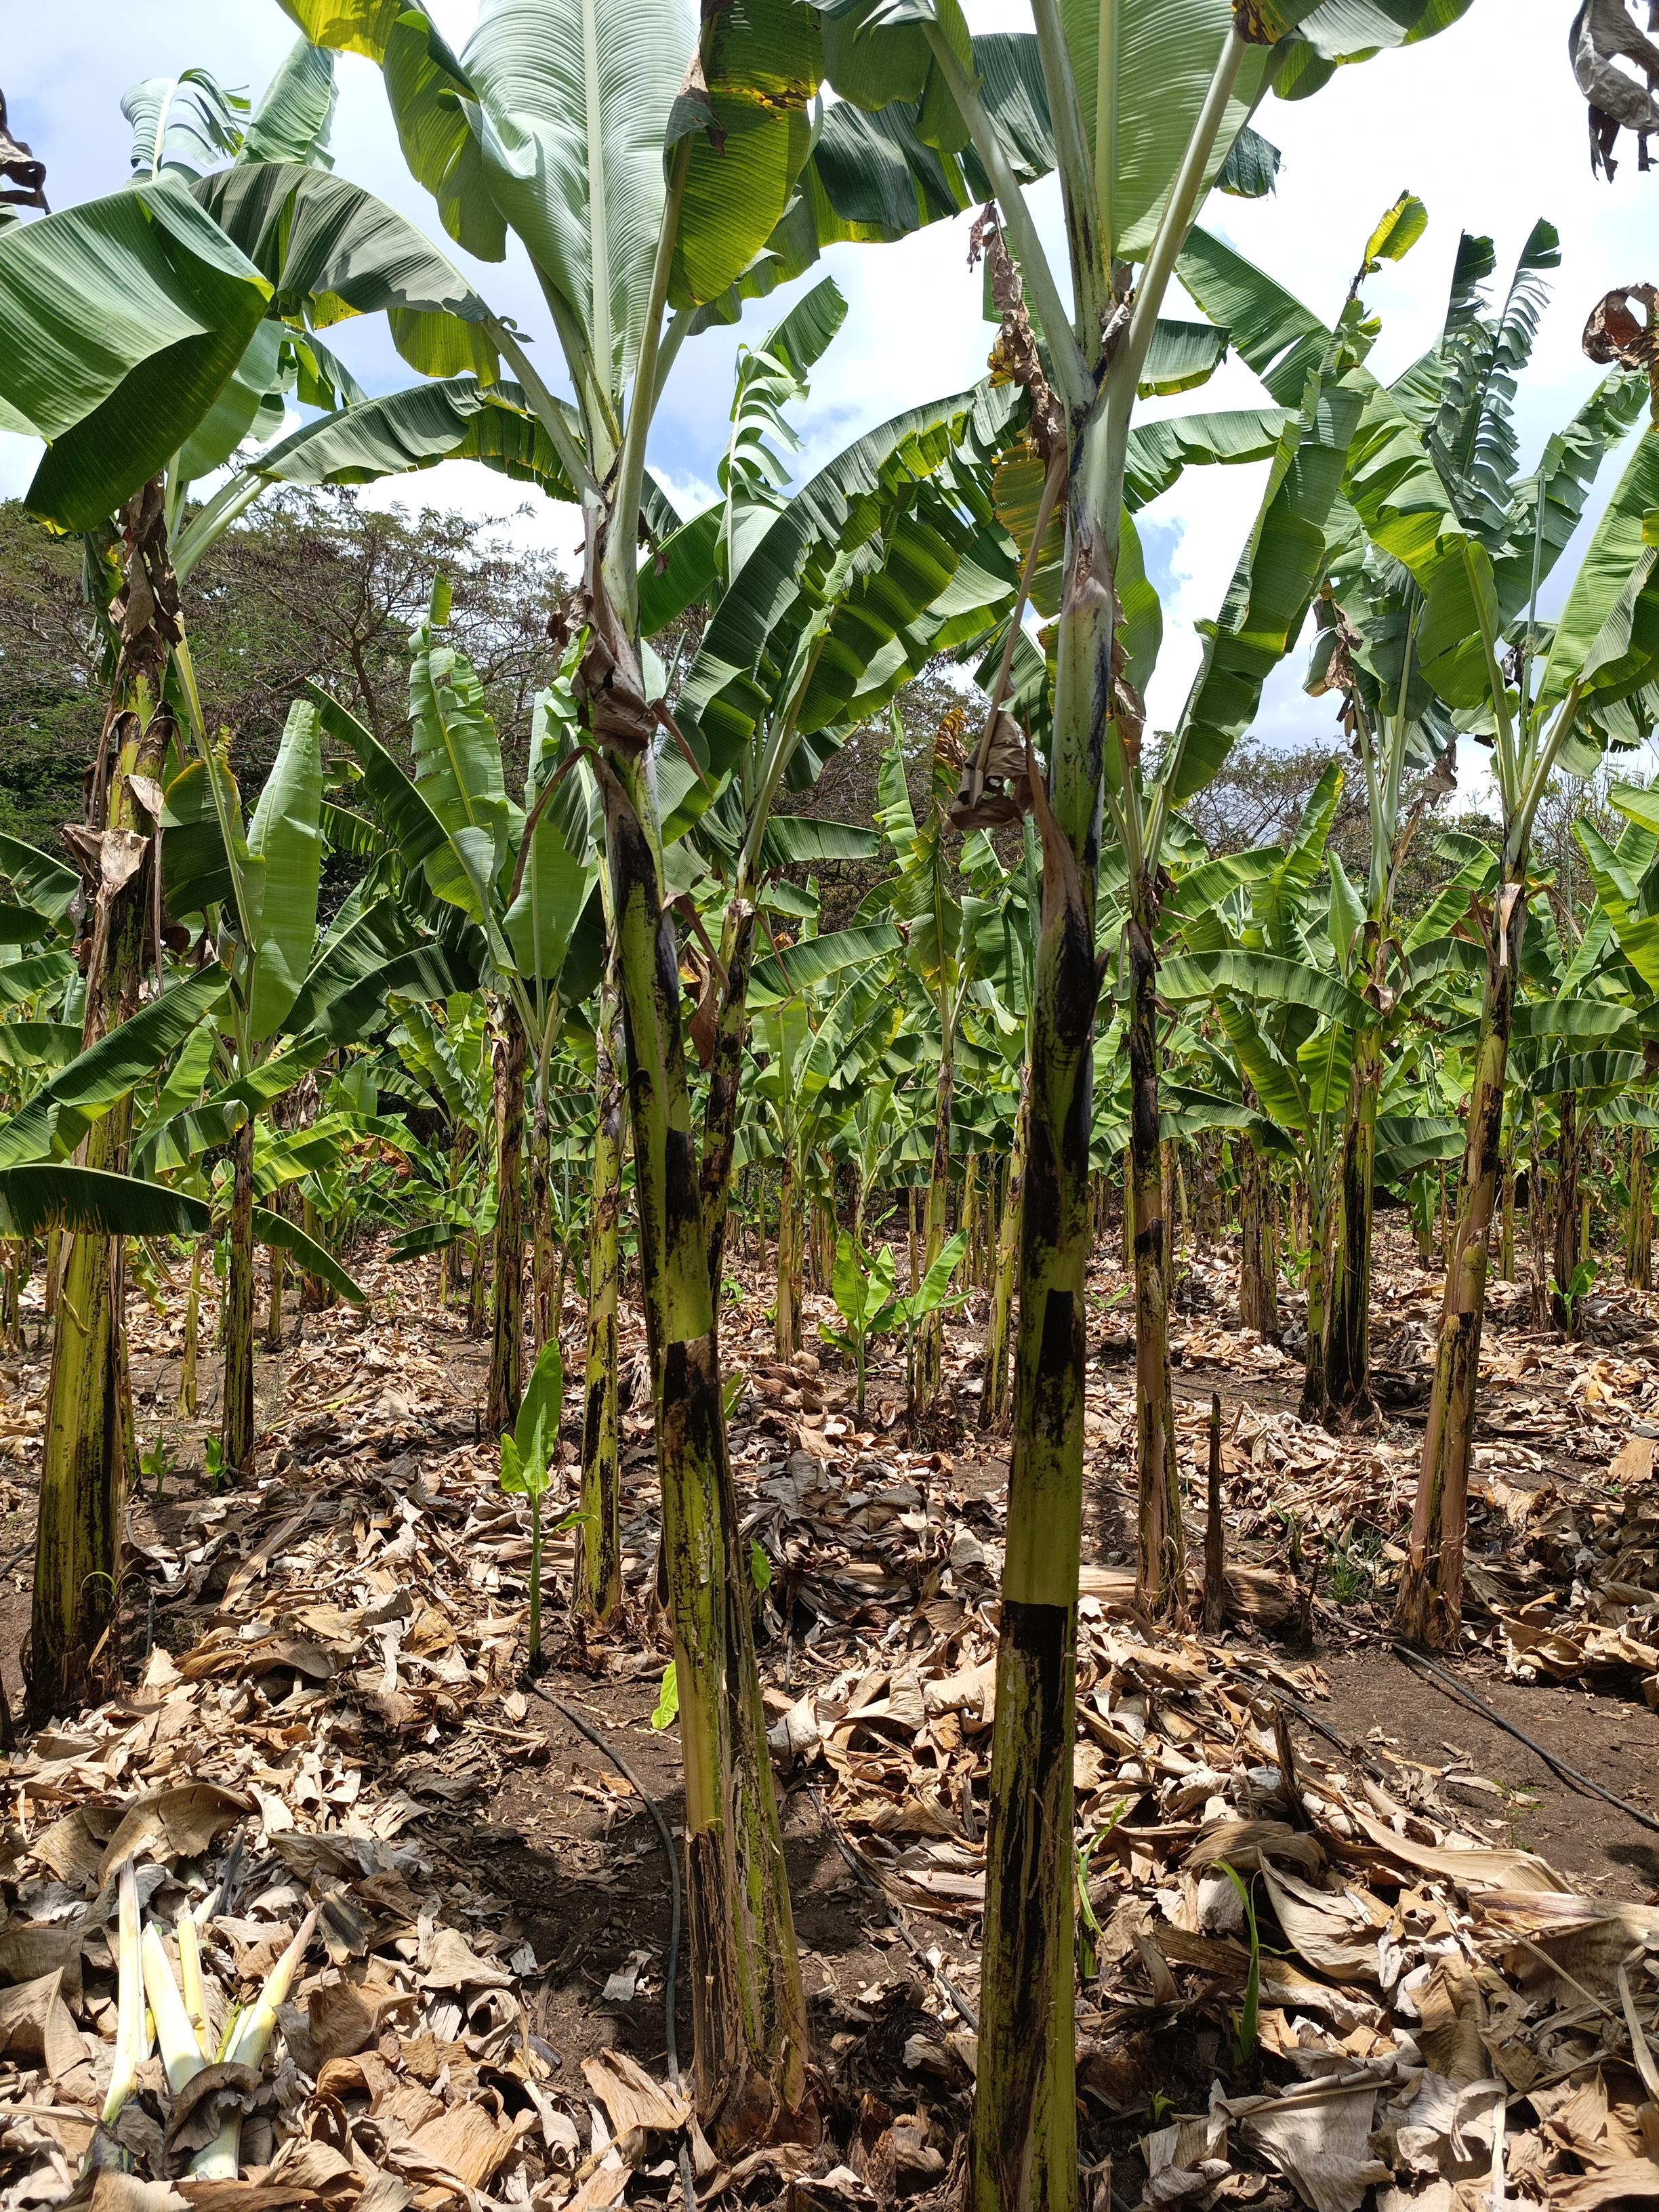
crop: banana
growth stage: vegetative
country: Tanzania
